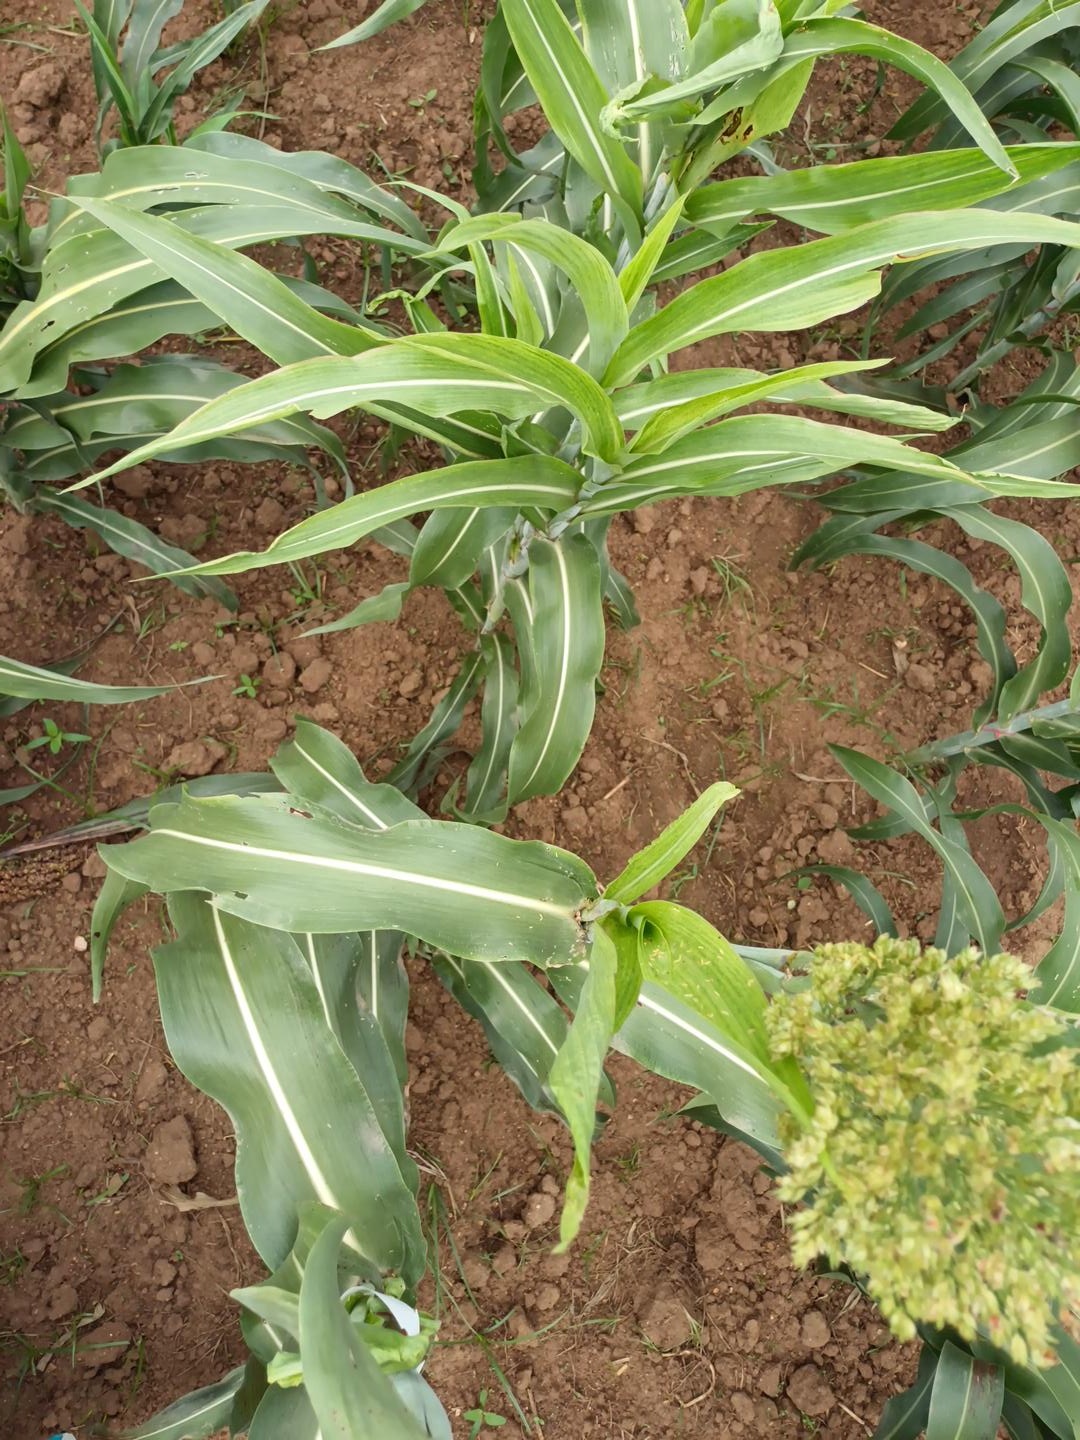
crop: sorghum
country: Kenya
